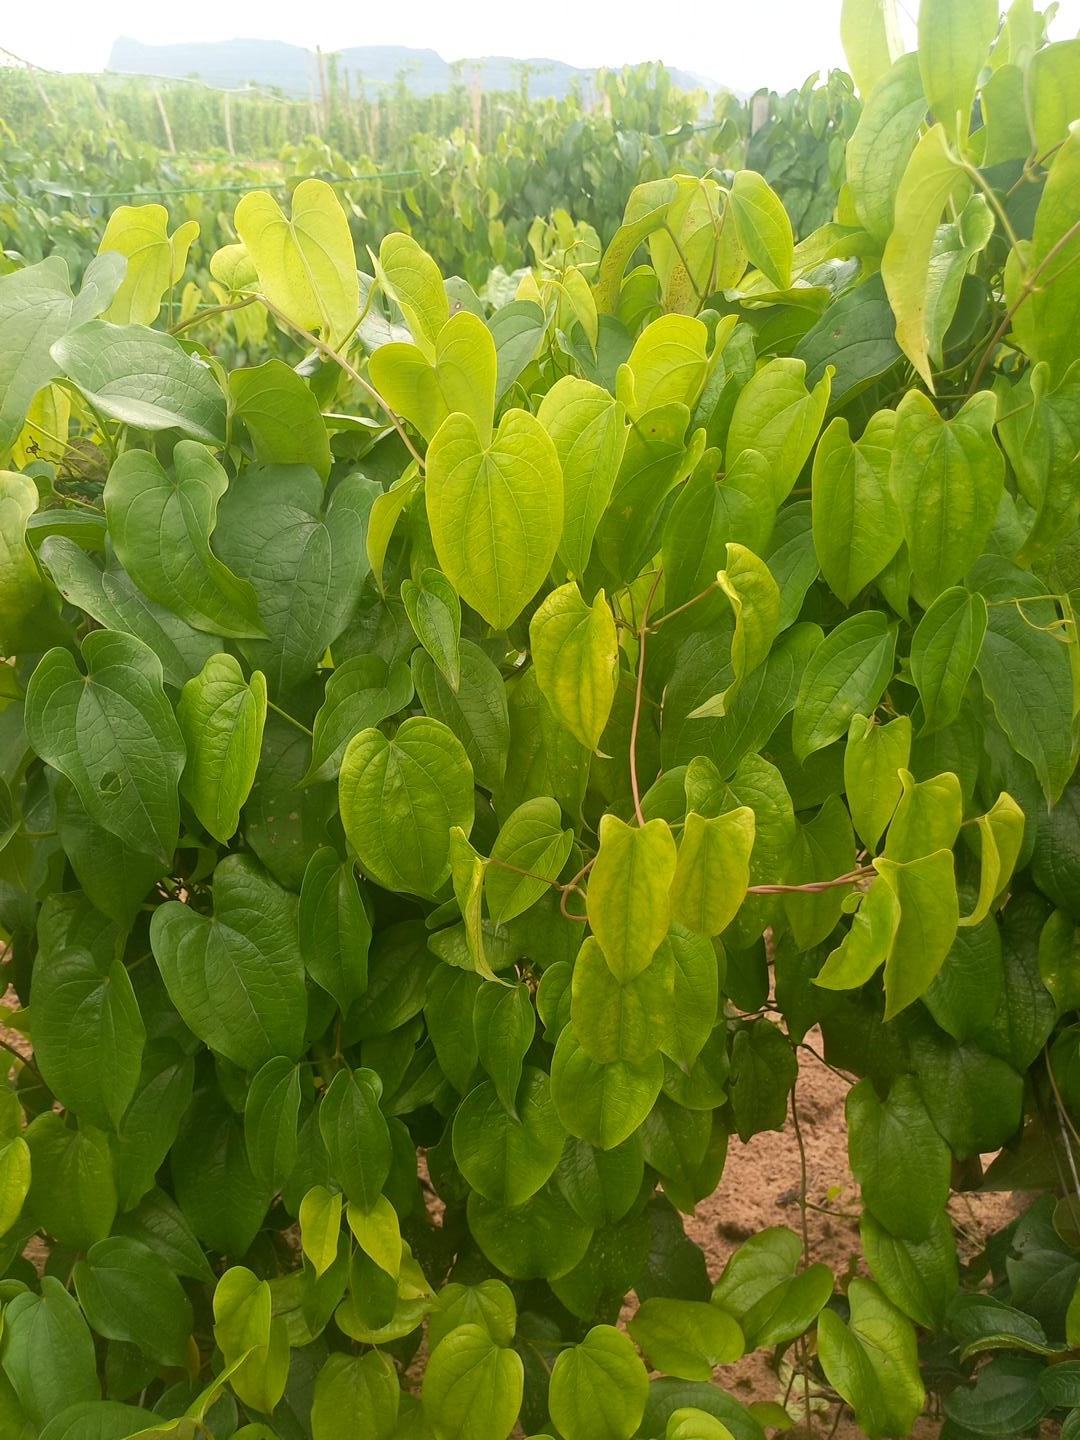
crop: yam
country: Nigeria
